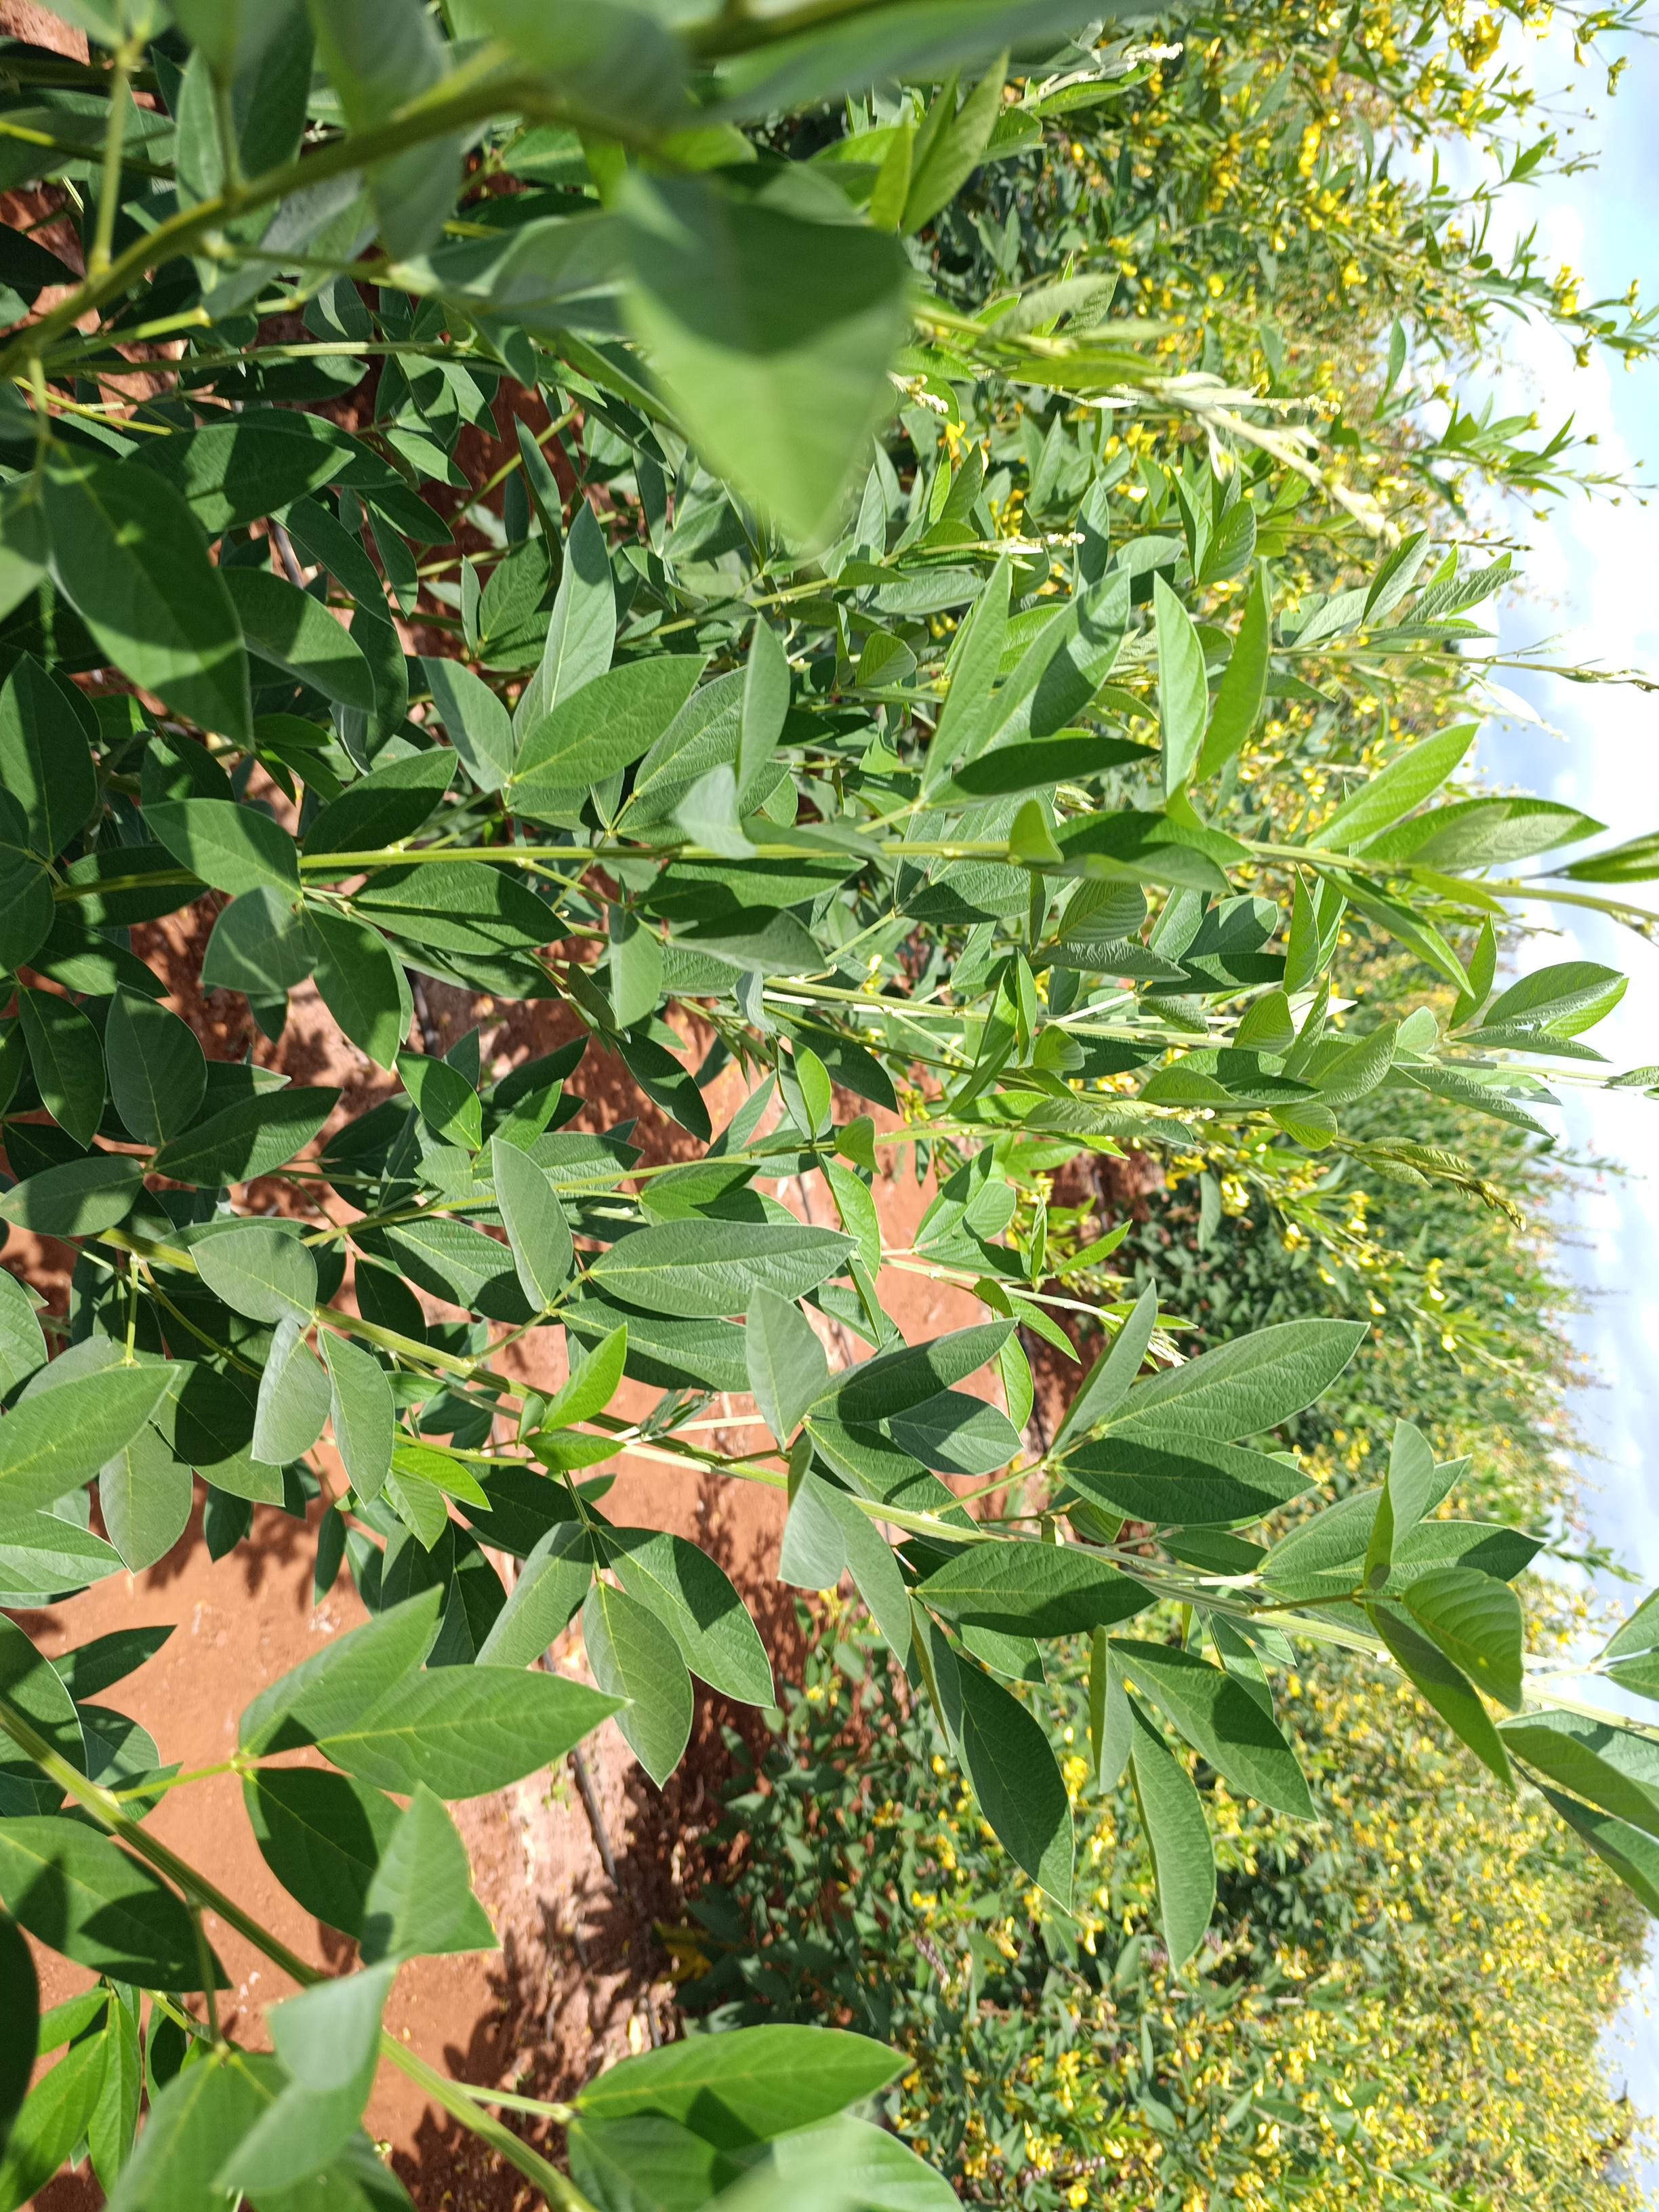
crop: pigeonpea
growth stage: flowering
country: Kenya
